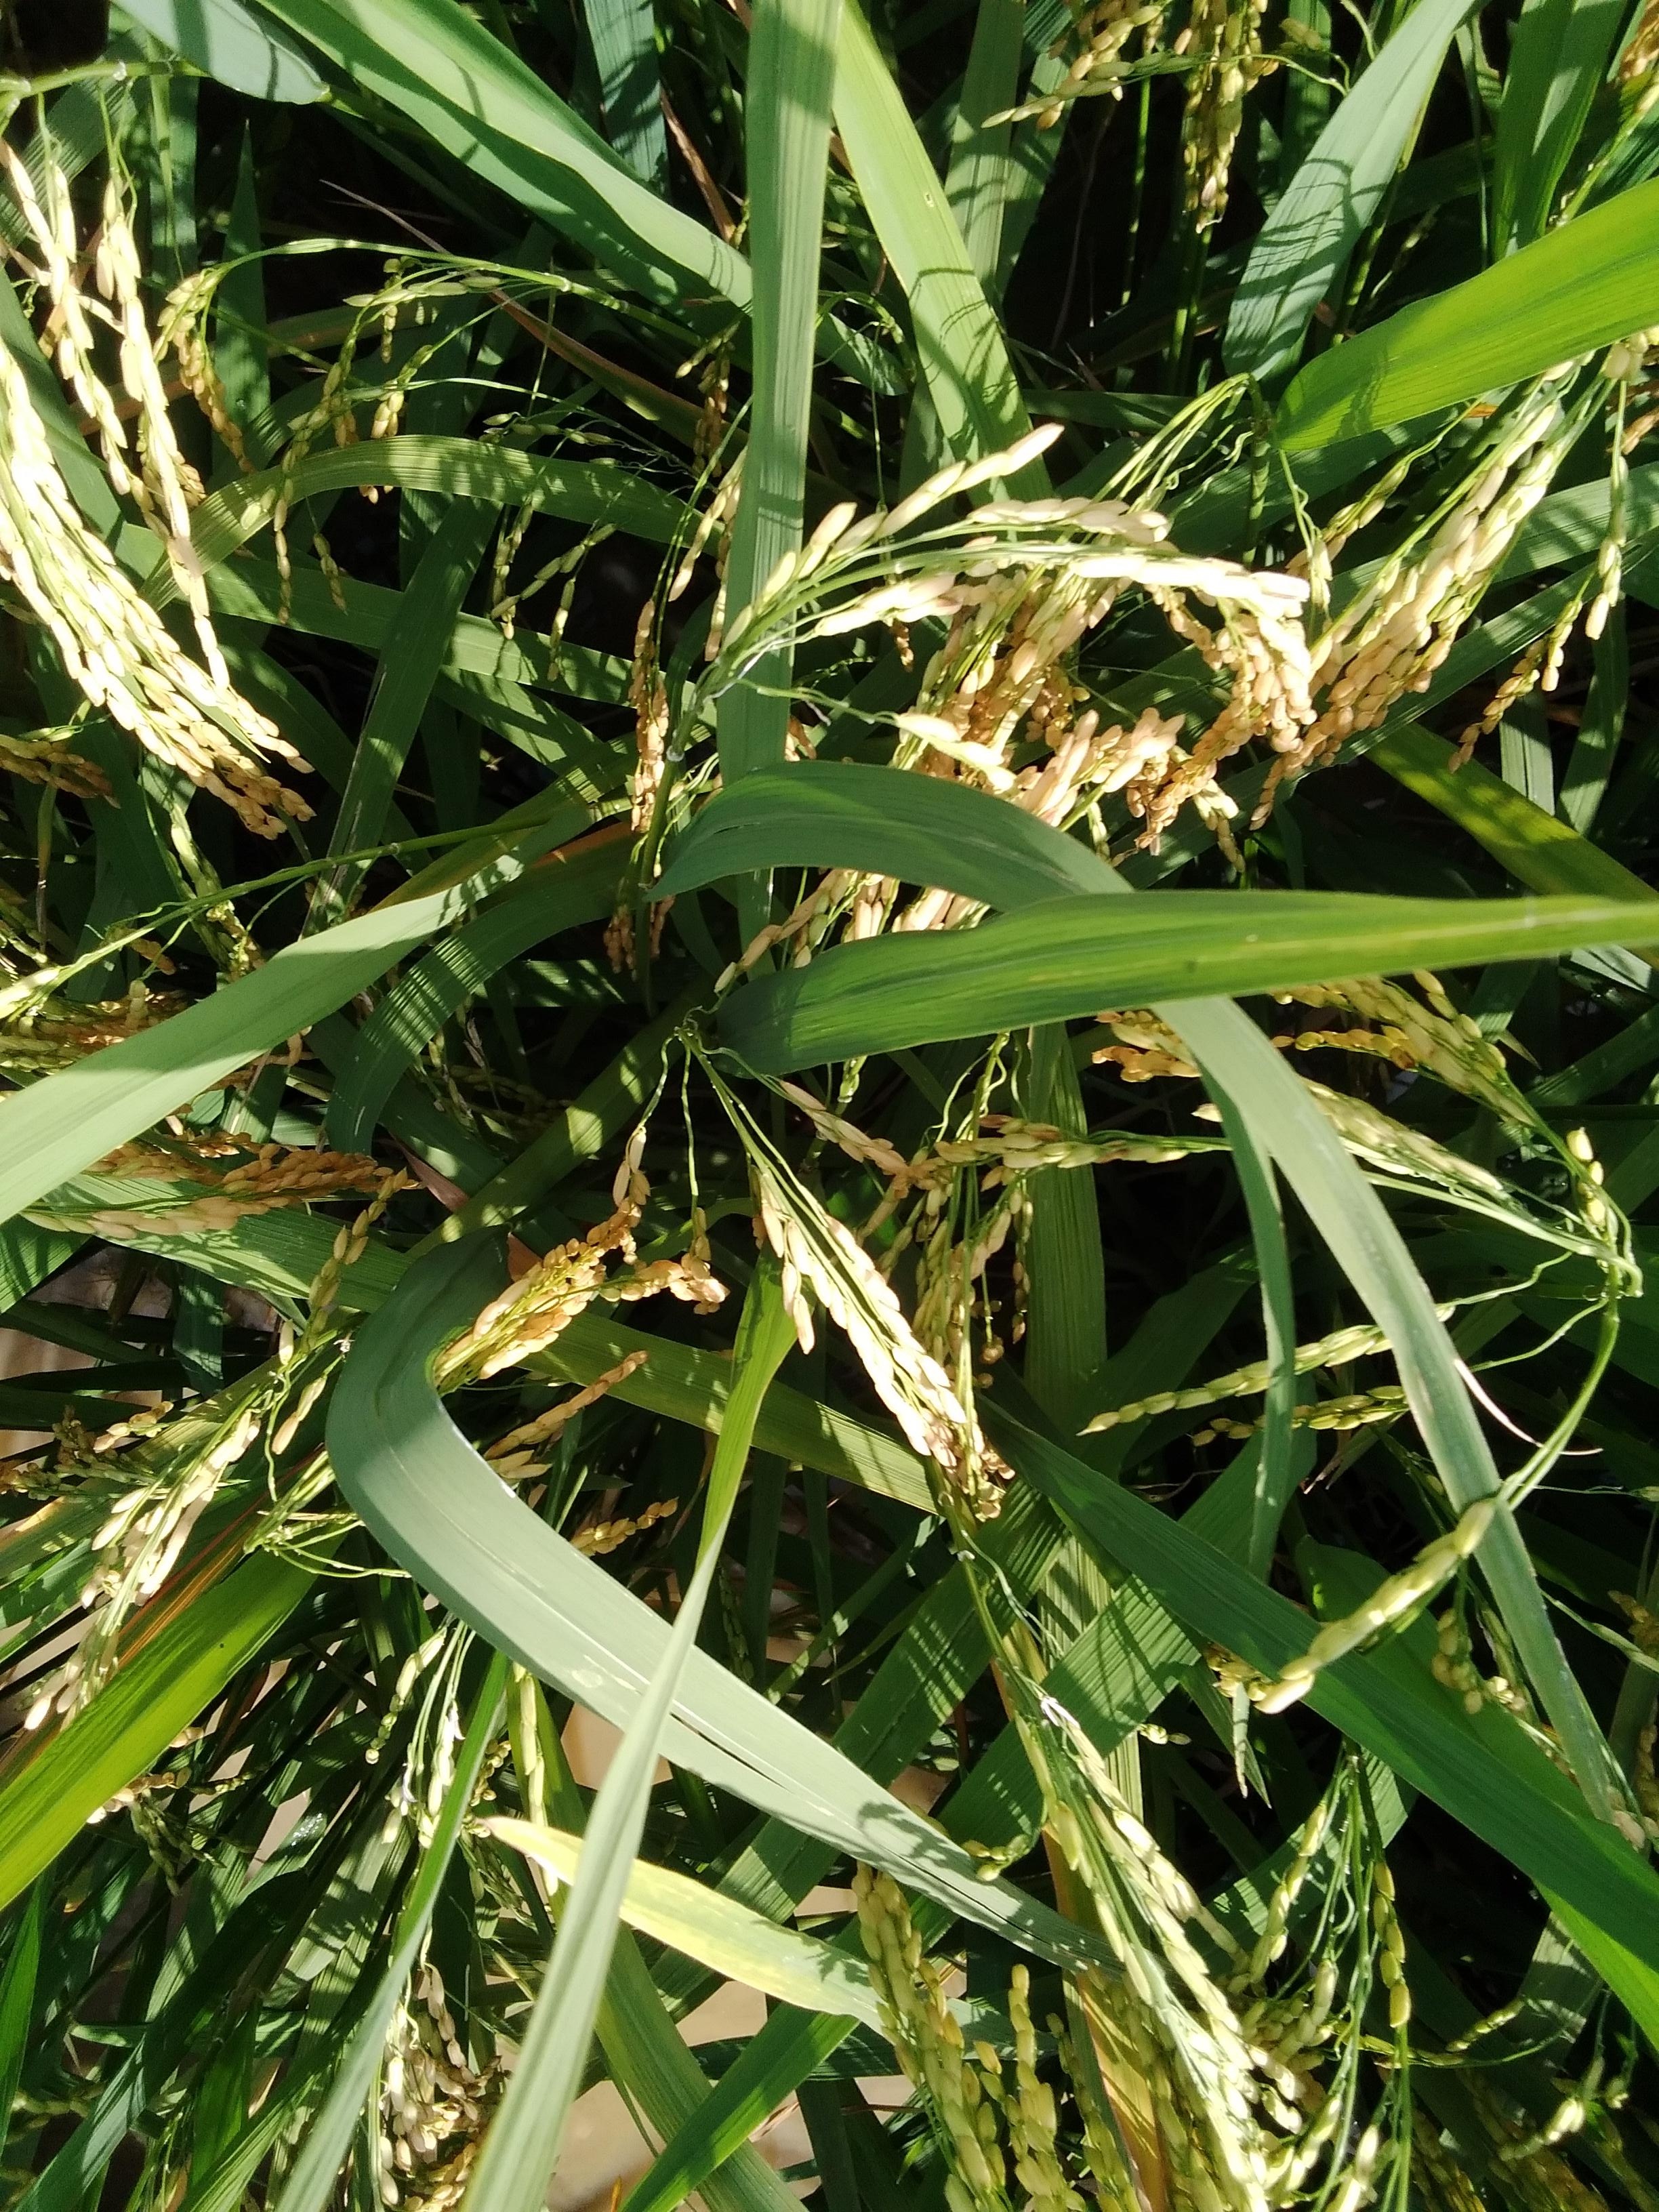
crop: rice
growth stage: ripening
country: Nigeria
